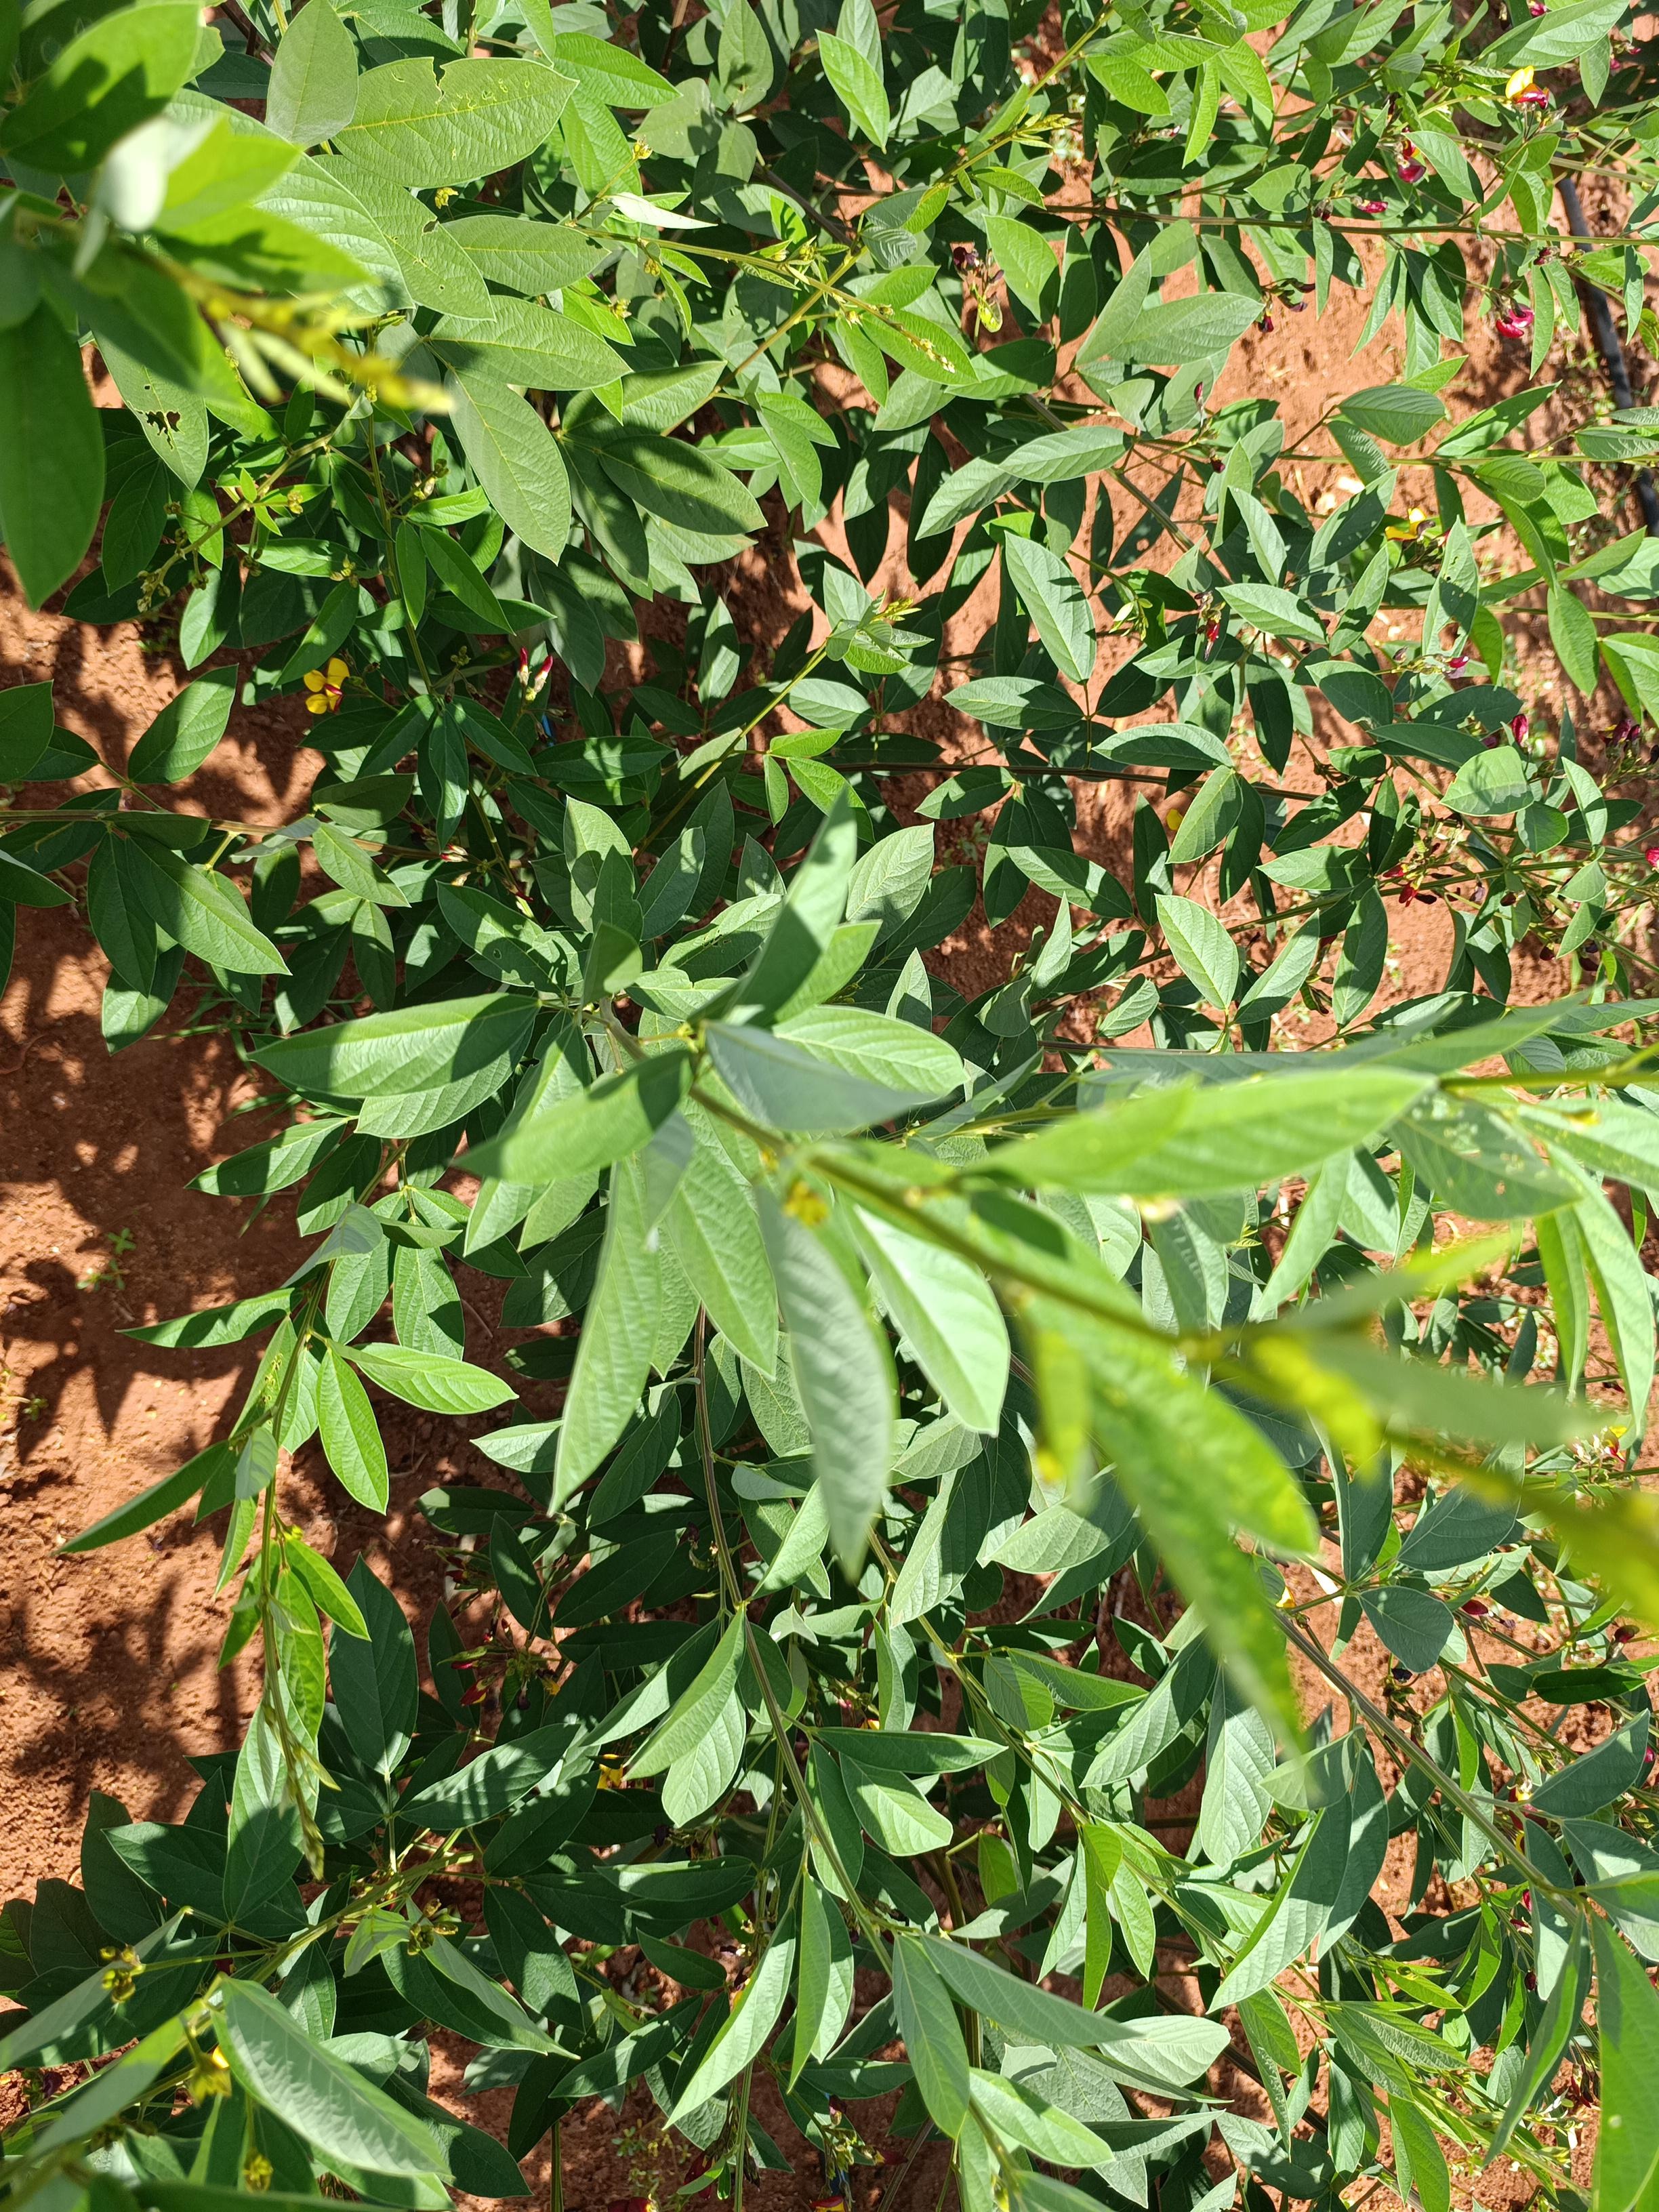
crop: pigeonpea
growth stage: flowering
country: Kenya
